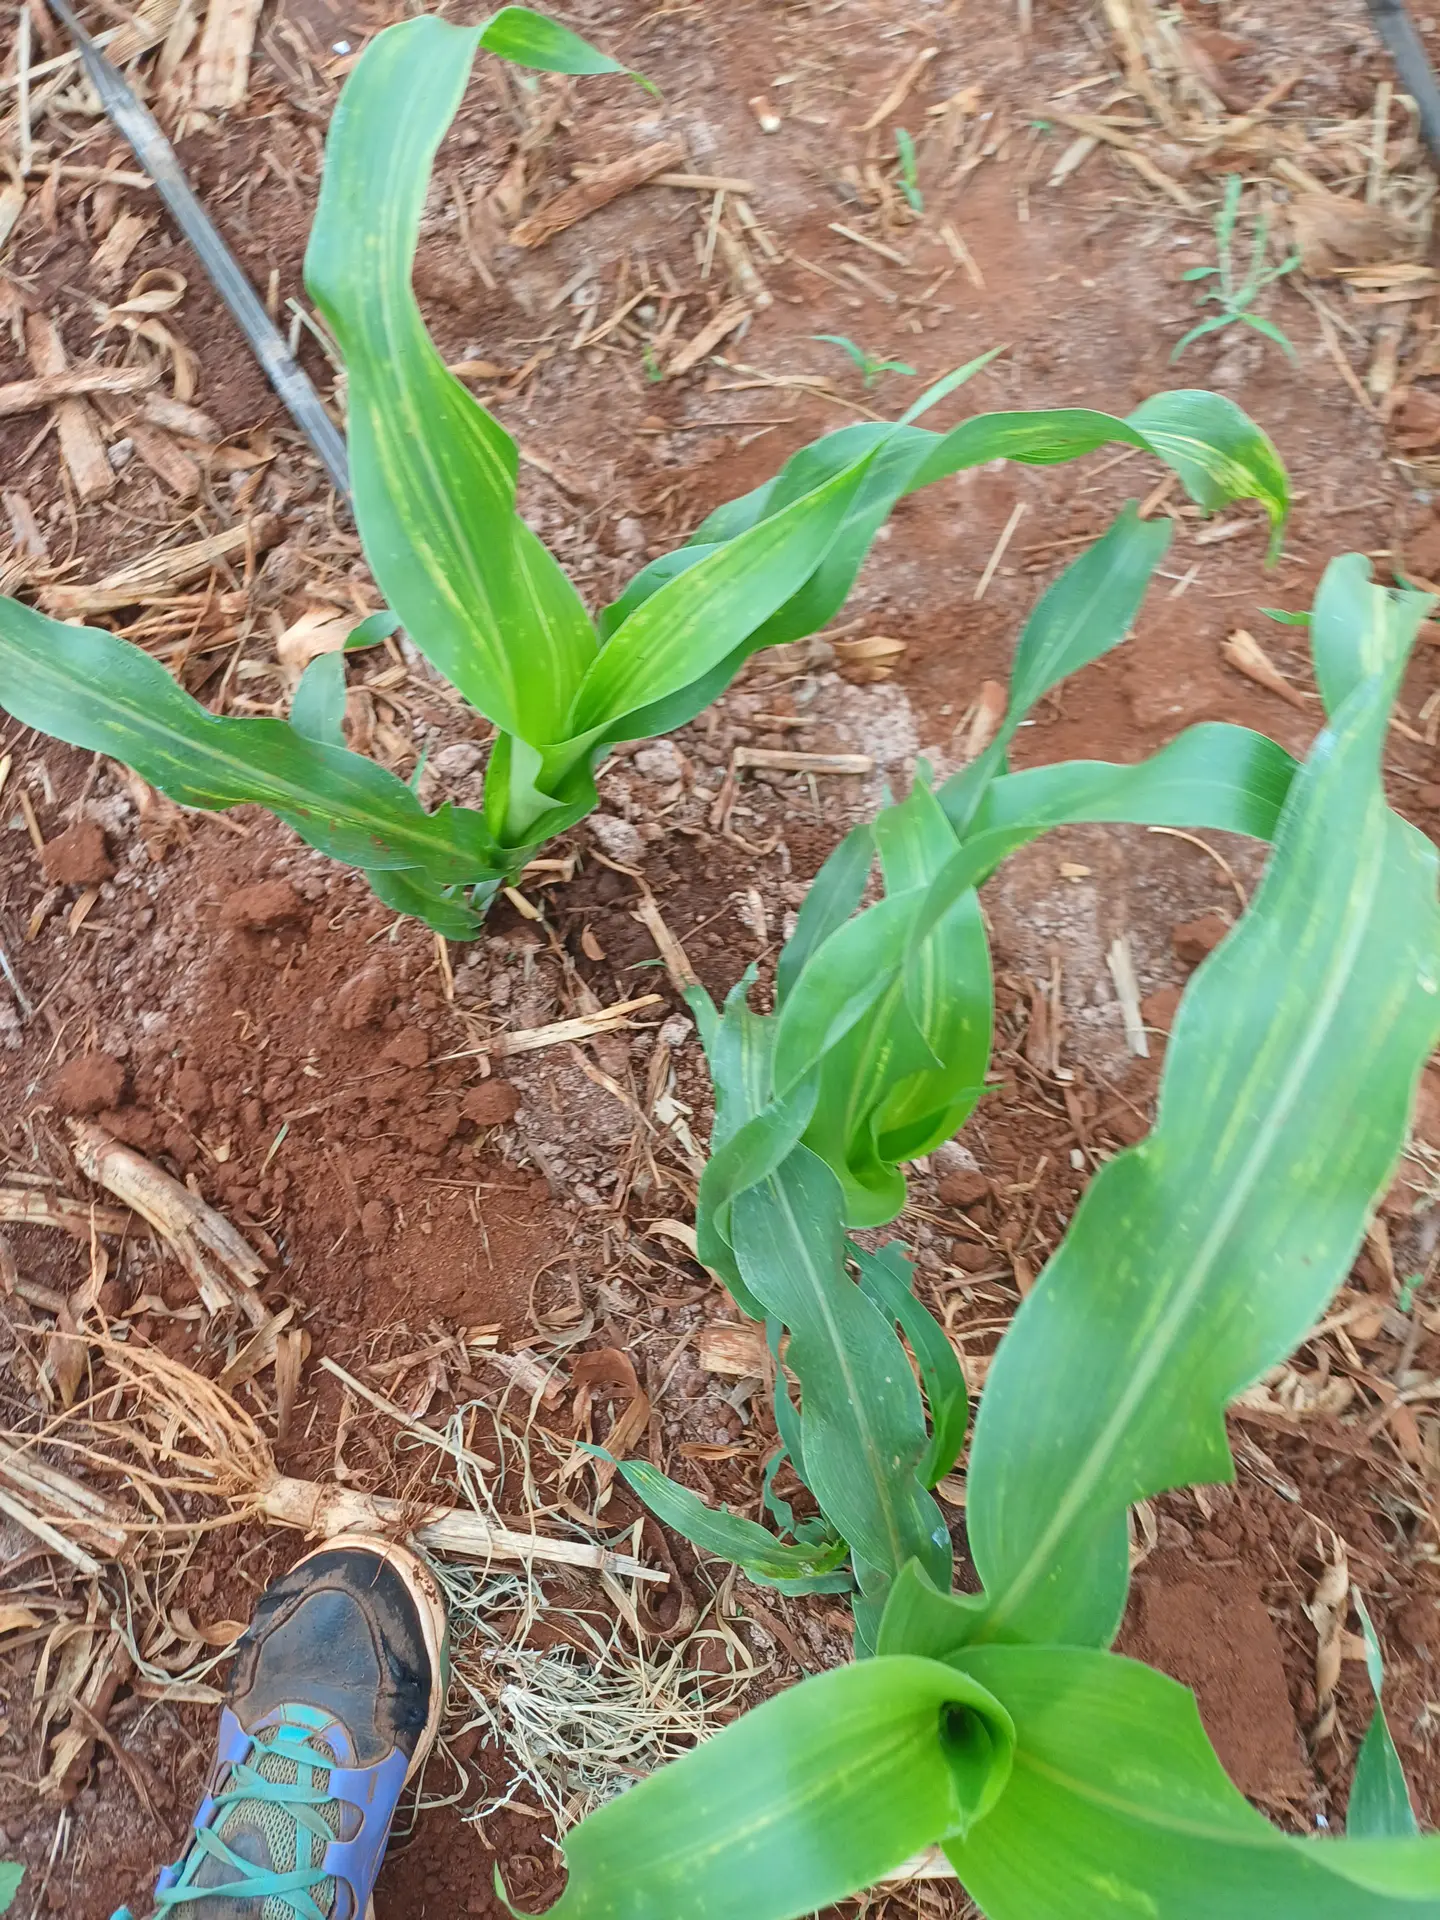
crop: sorghum
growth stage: vegetative
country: Kenya
